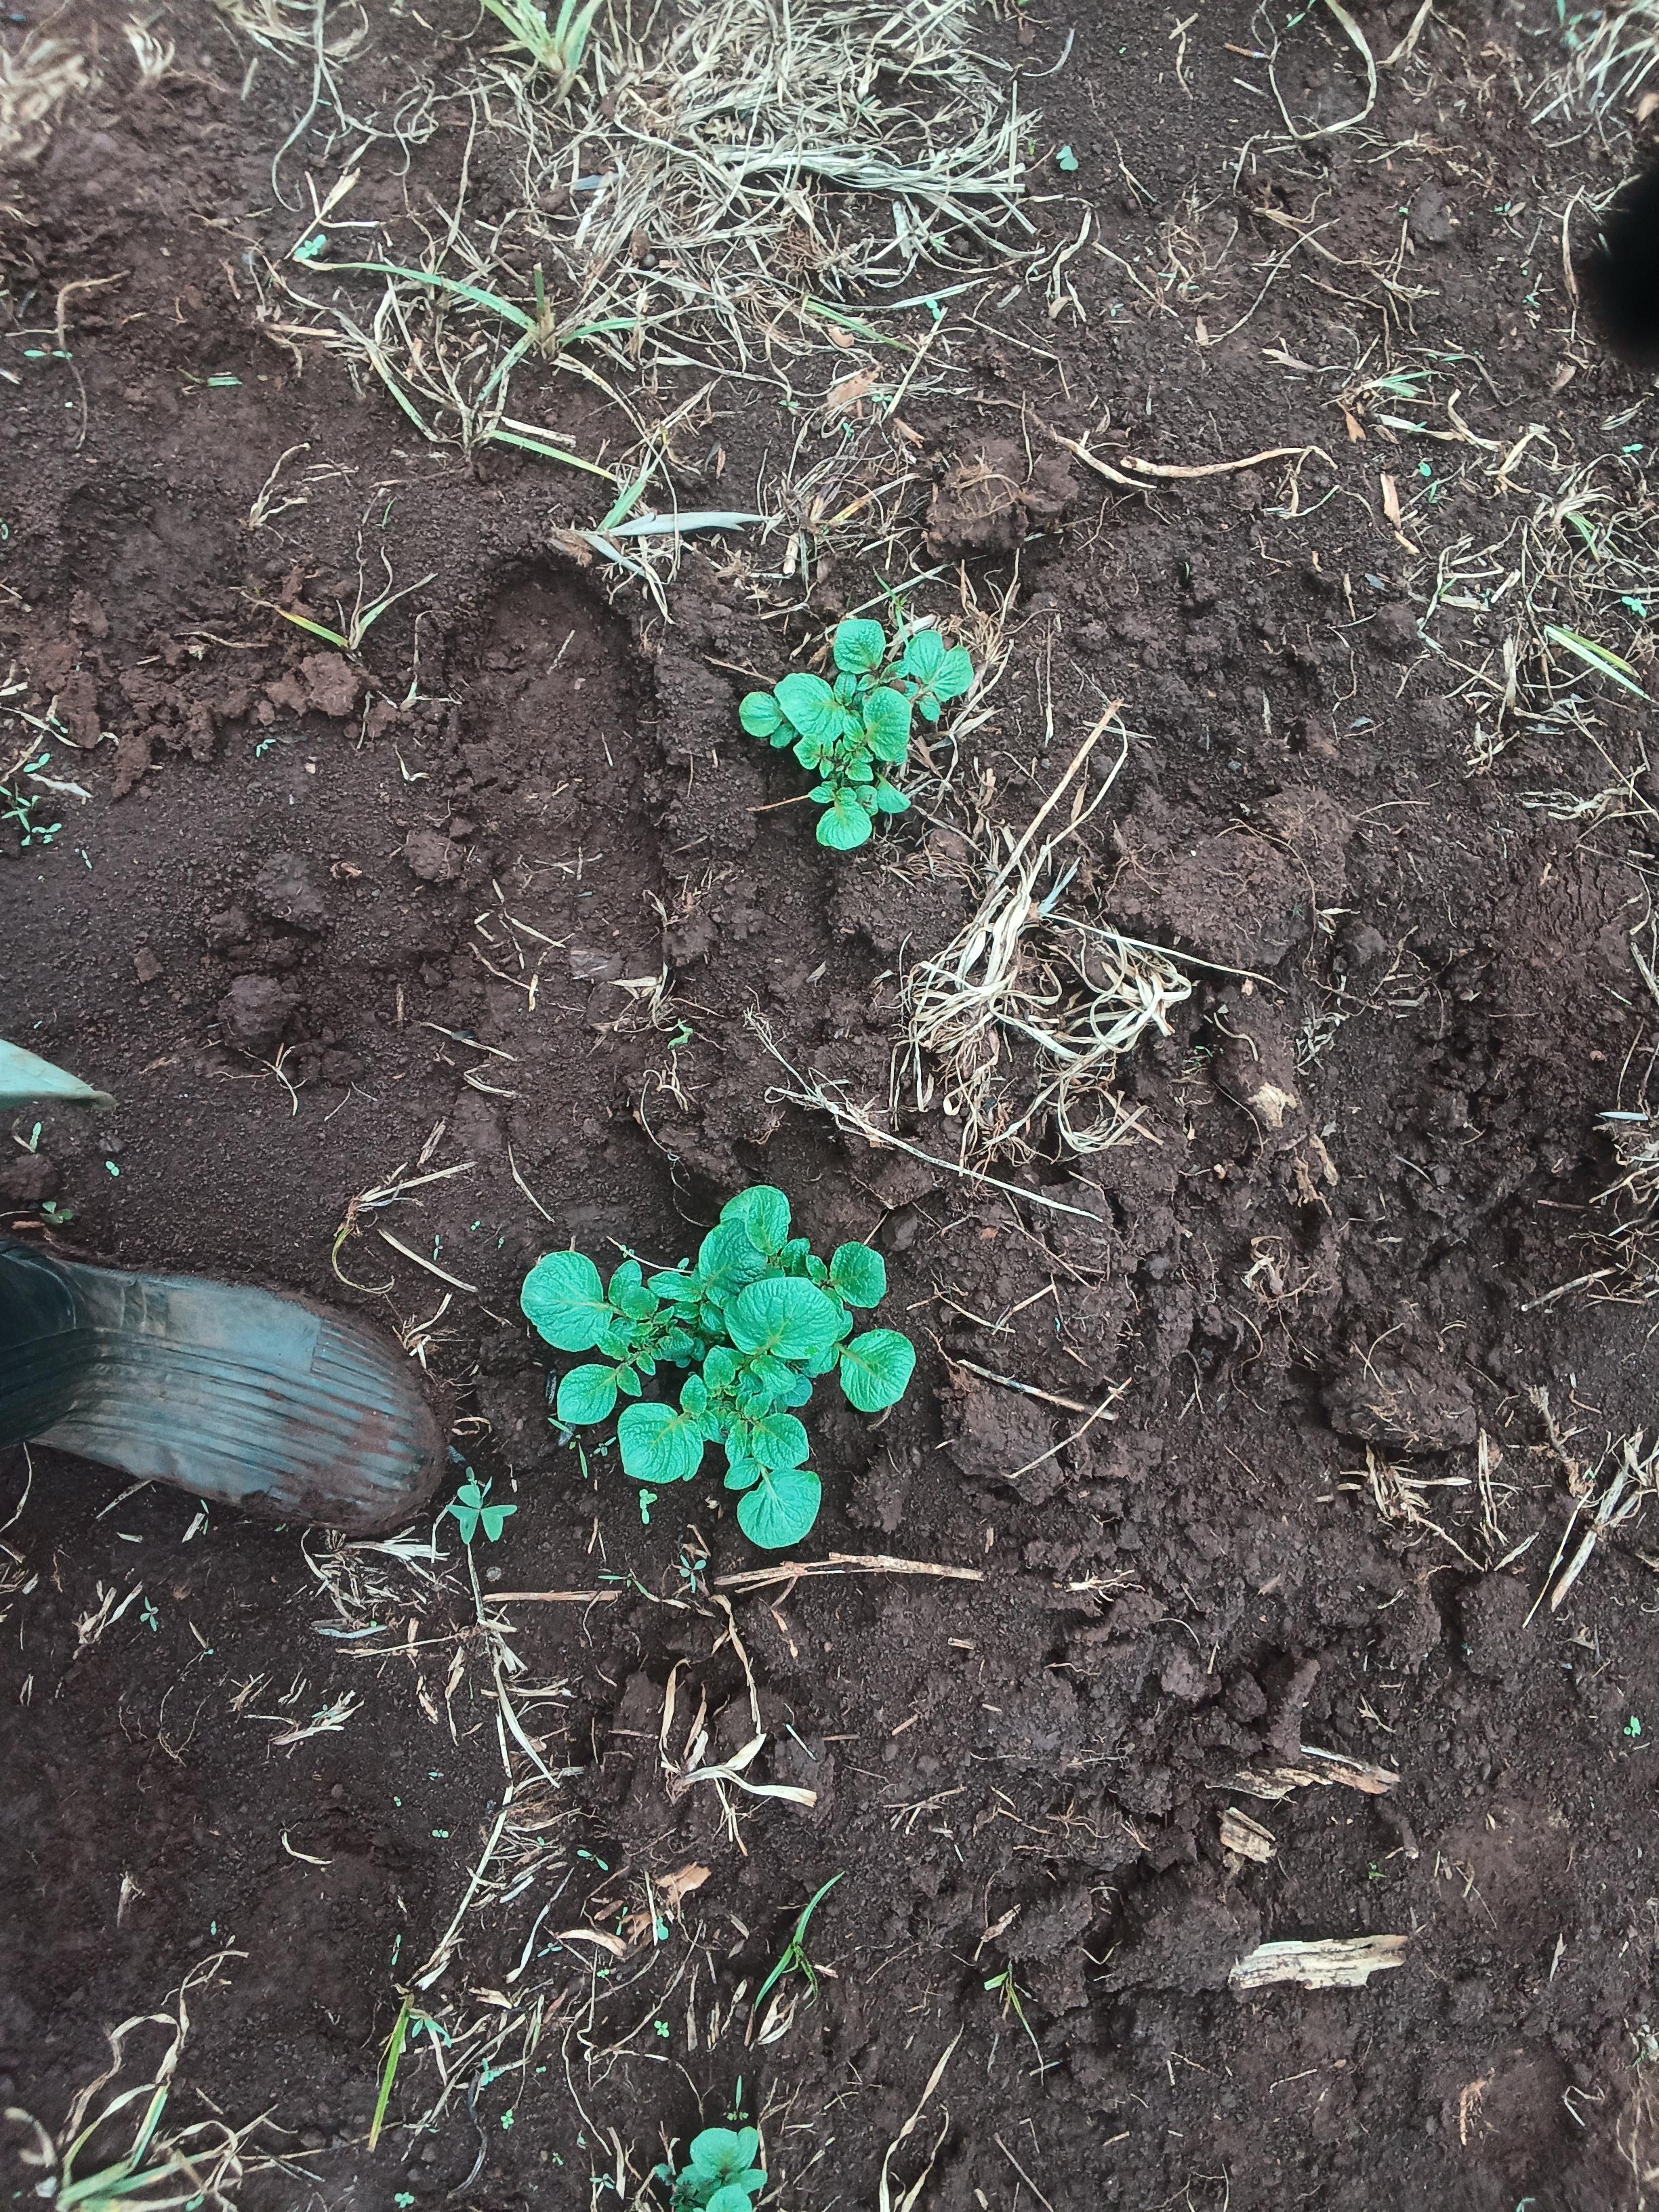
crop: potato
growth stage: emergence
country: Kenya
